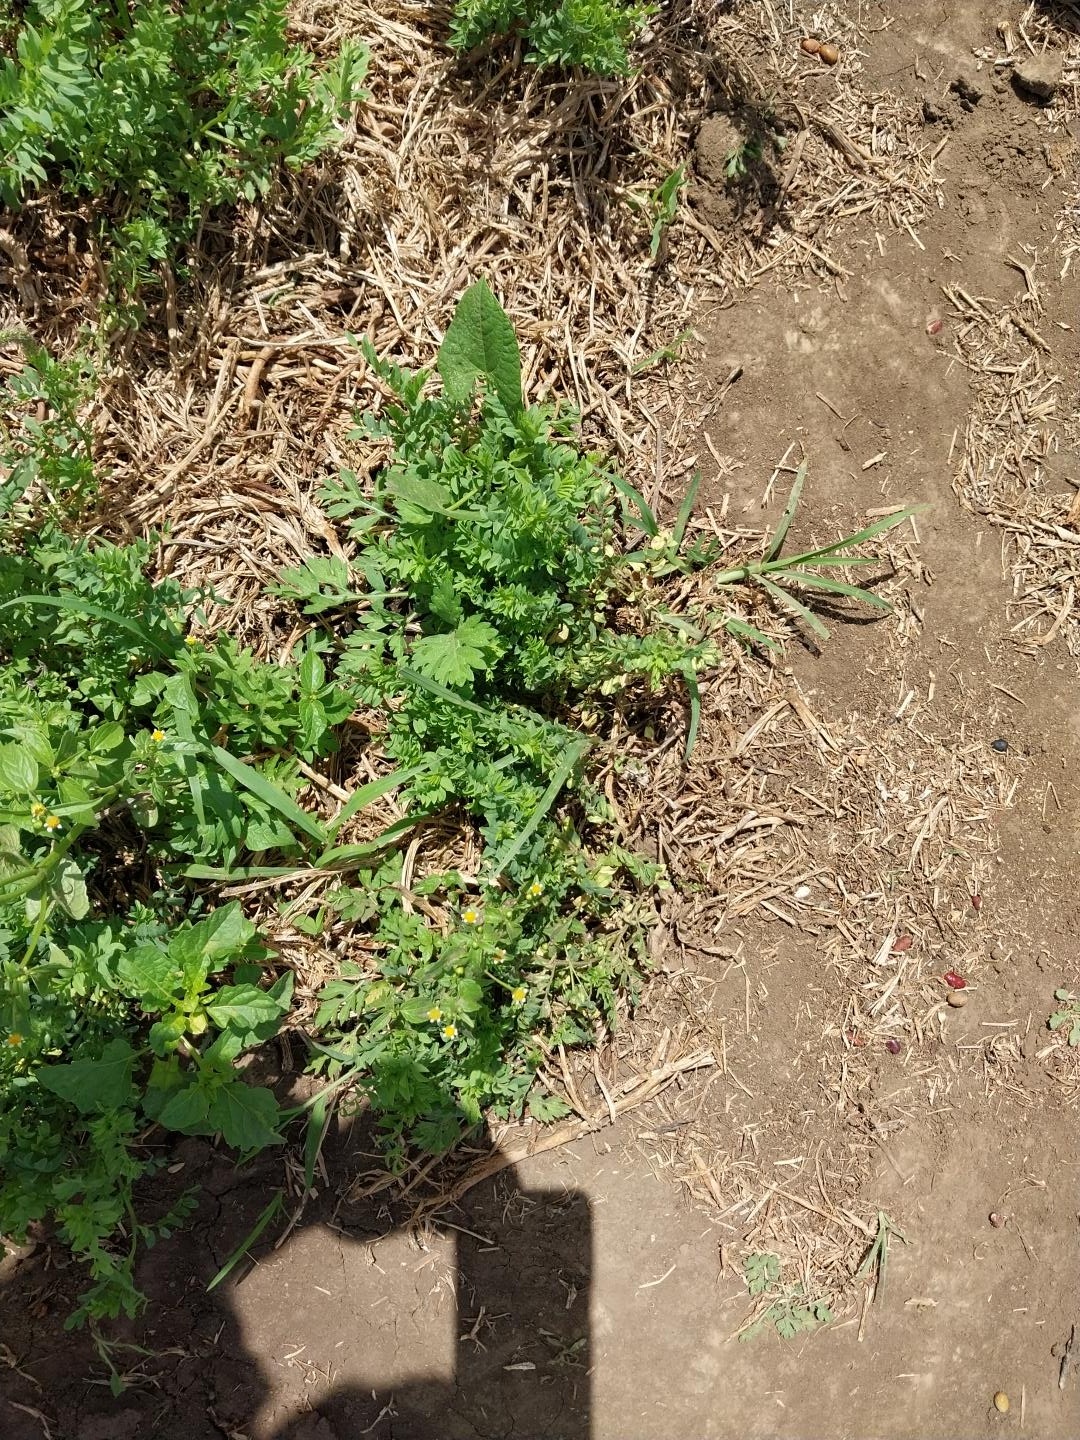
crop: lentil
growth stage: vegetative
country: Tanzania
